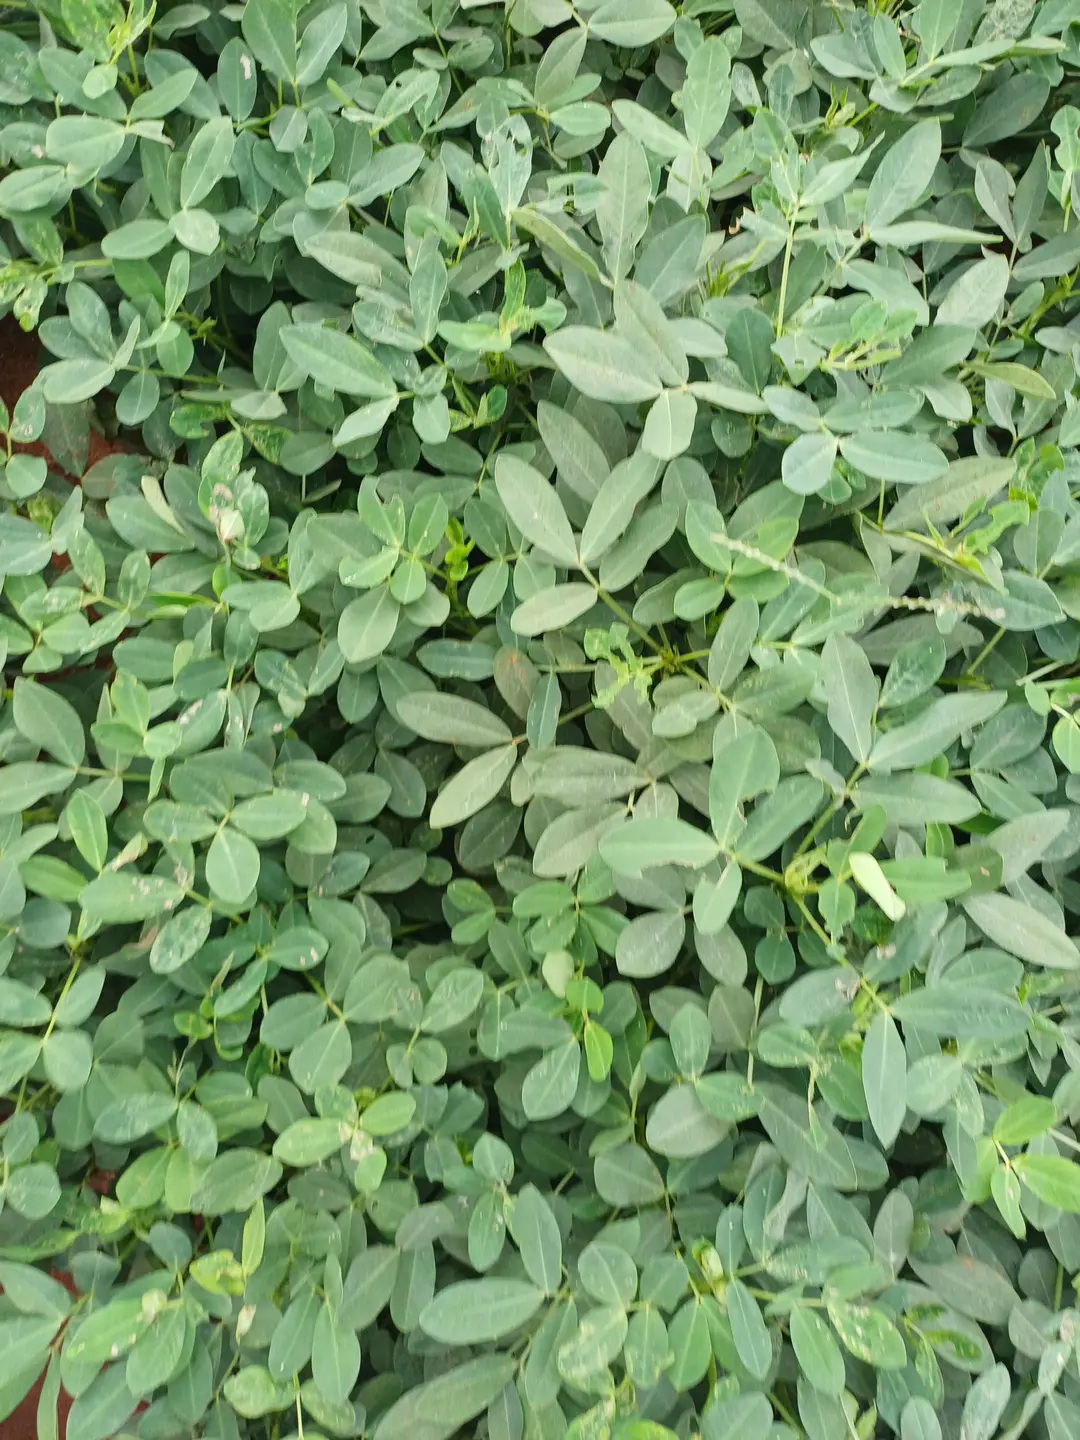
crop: groundnut
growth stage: pegging
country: Kenya
